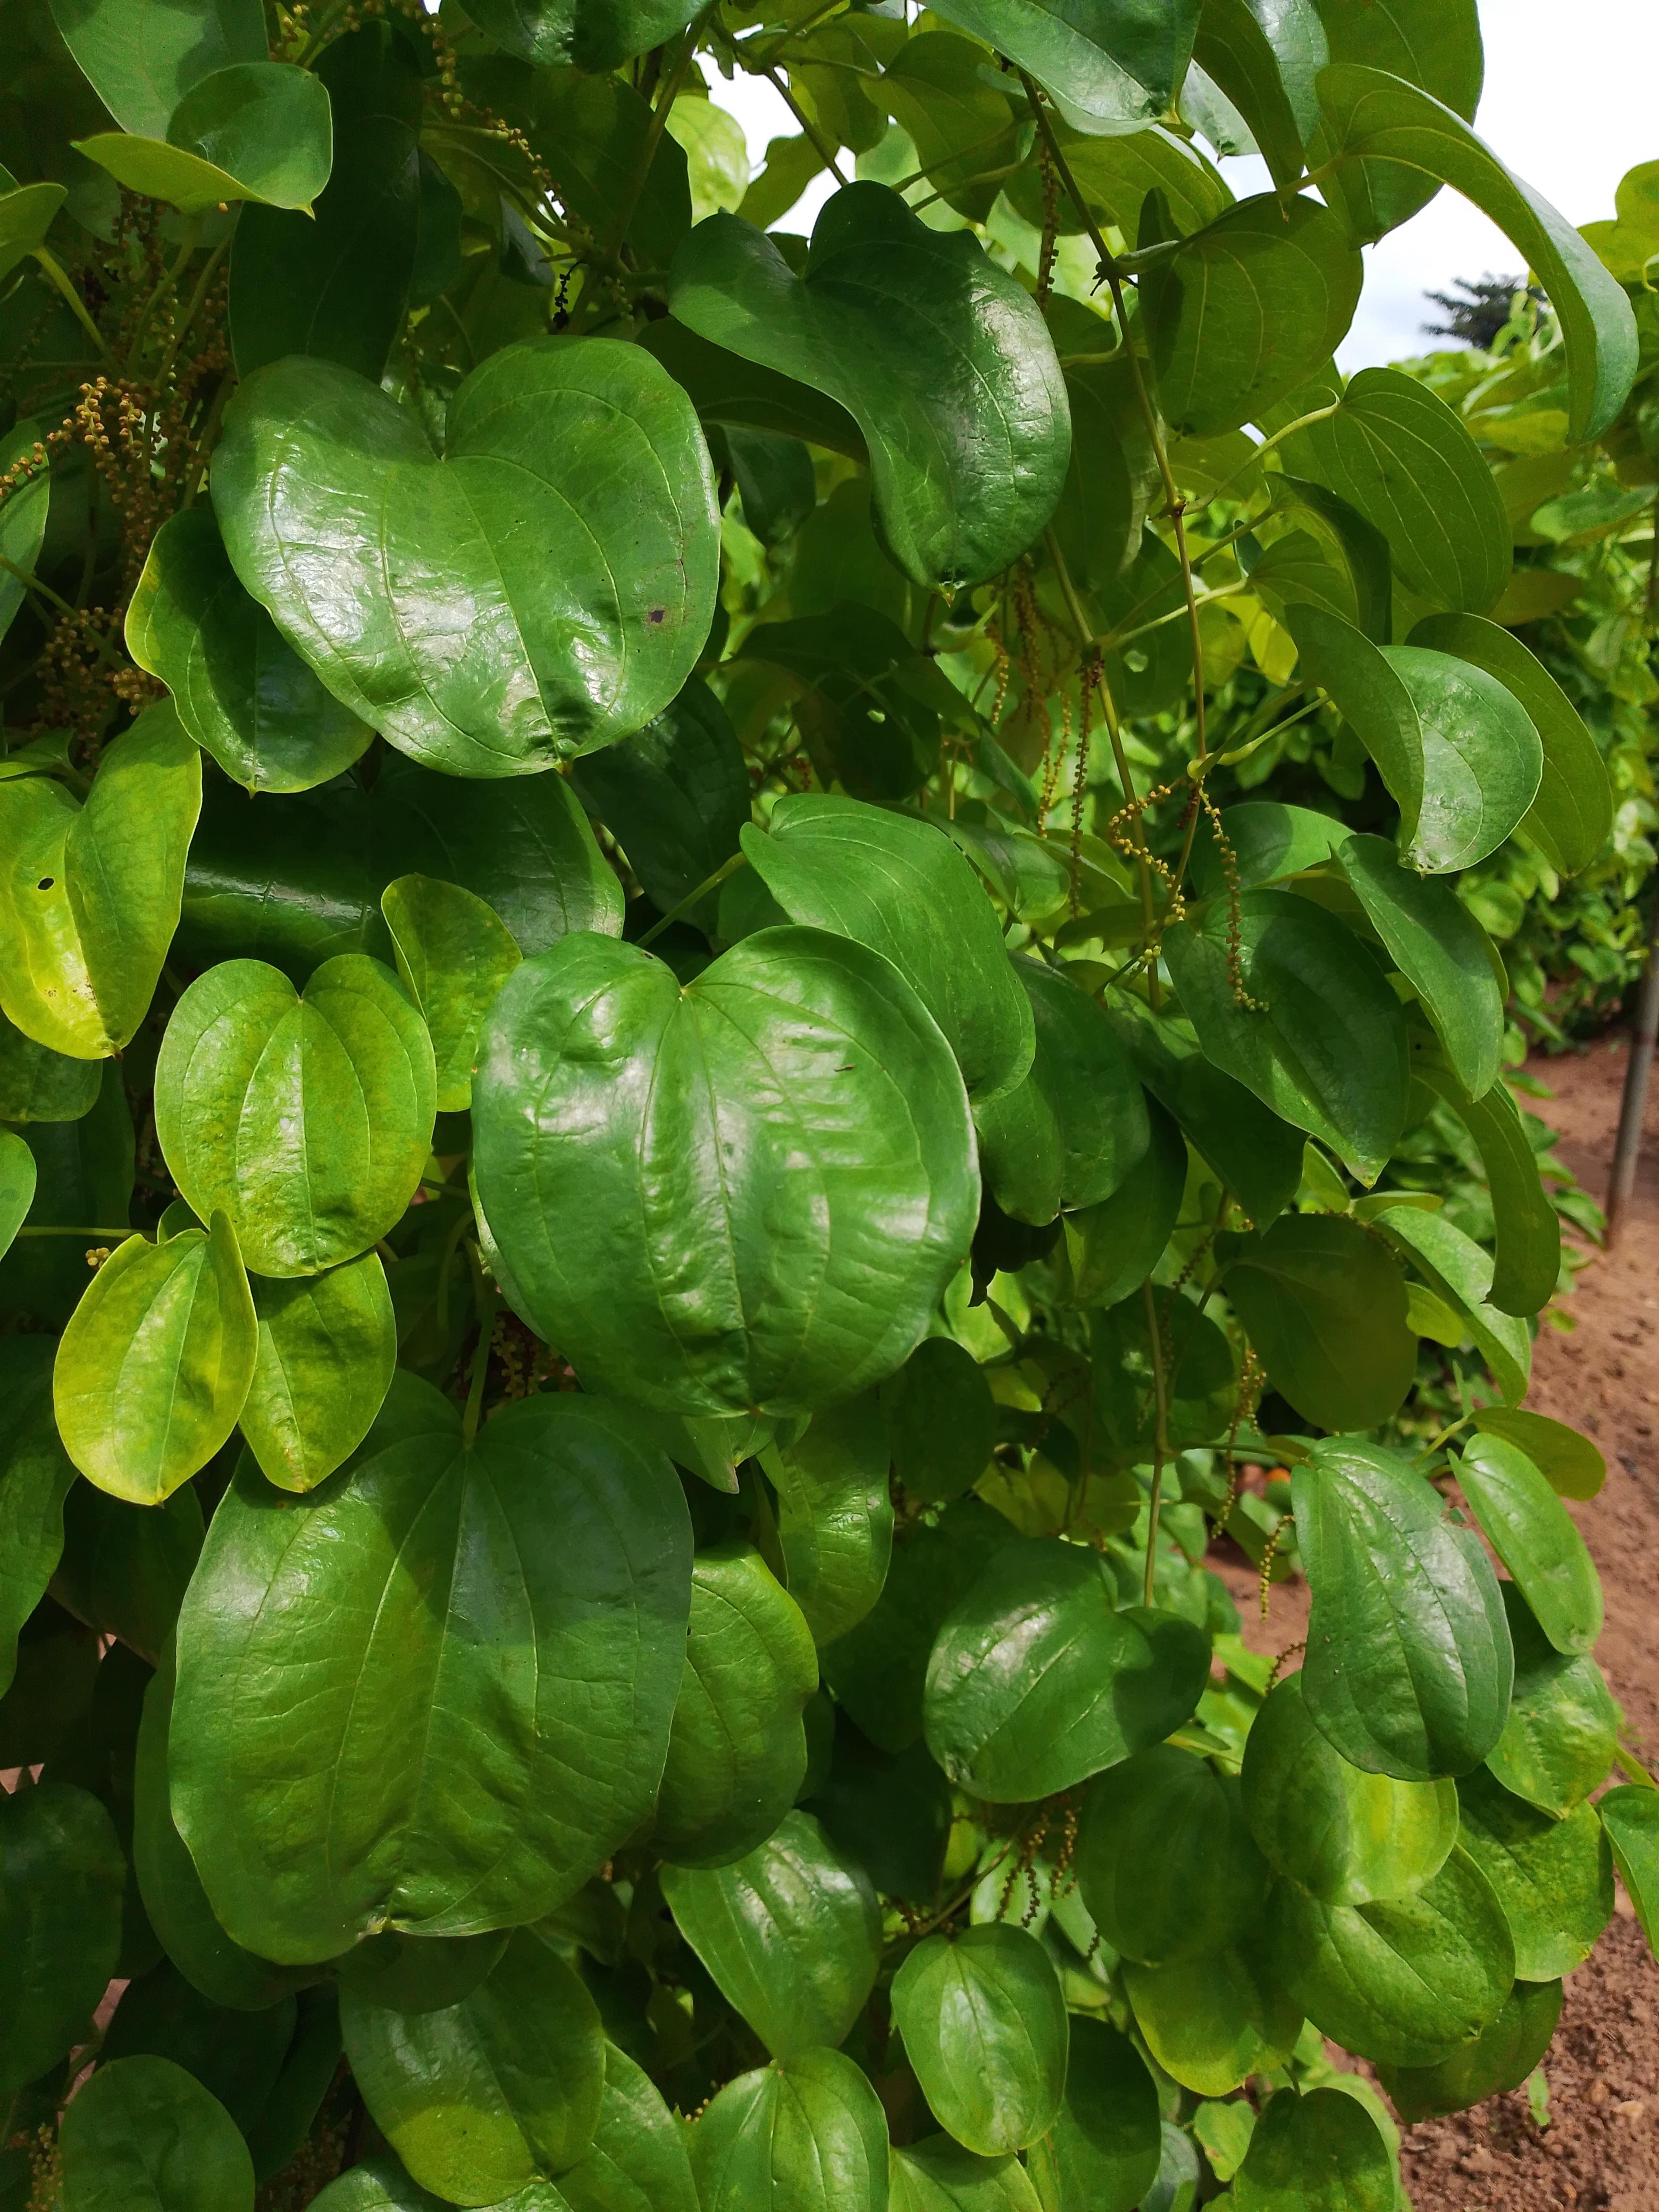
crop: yam
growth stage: vegetative
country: Nigeria
